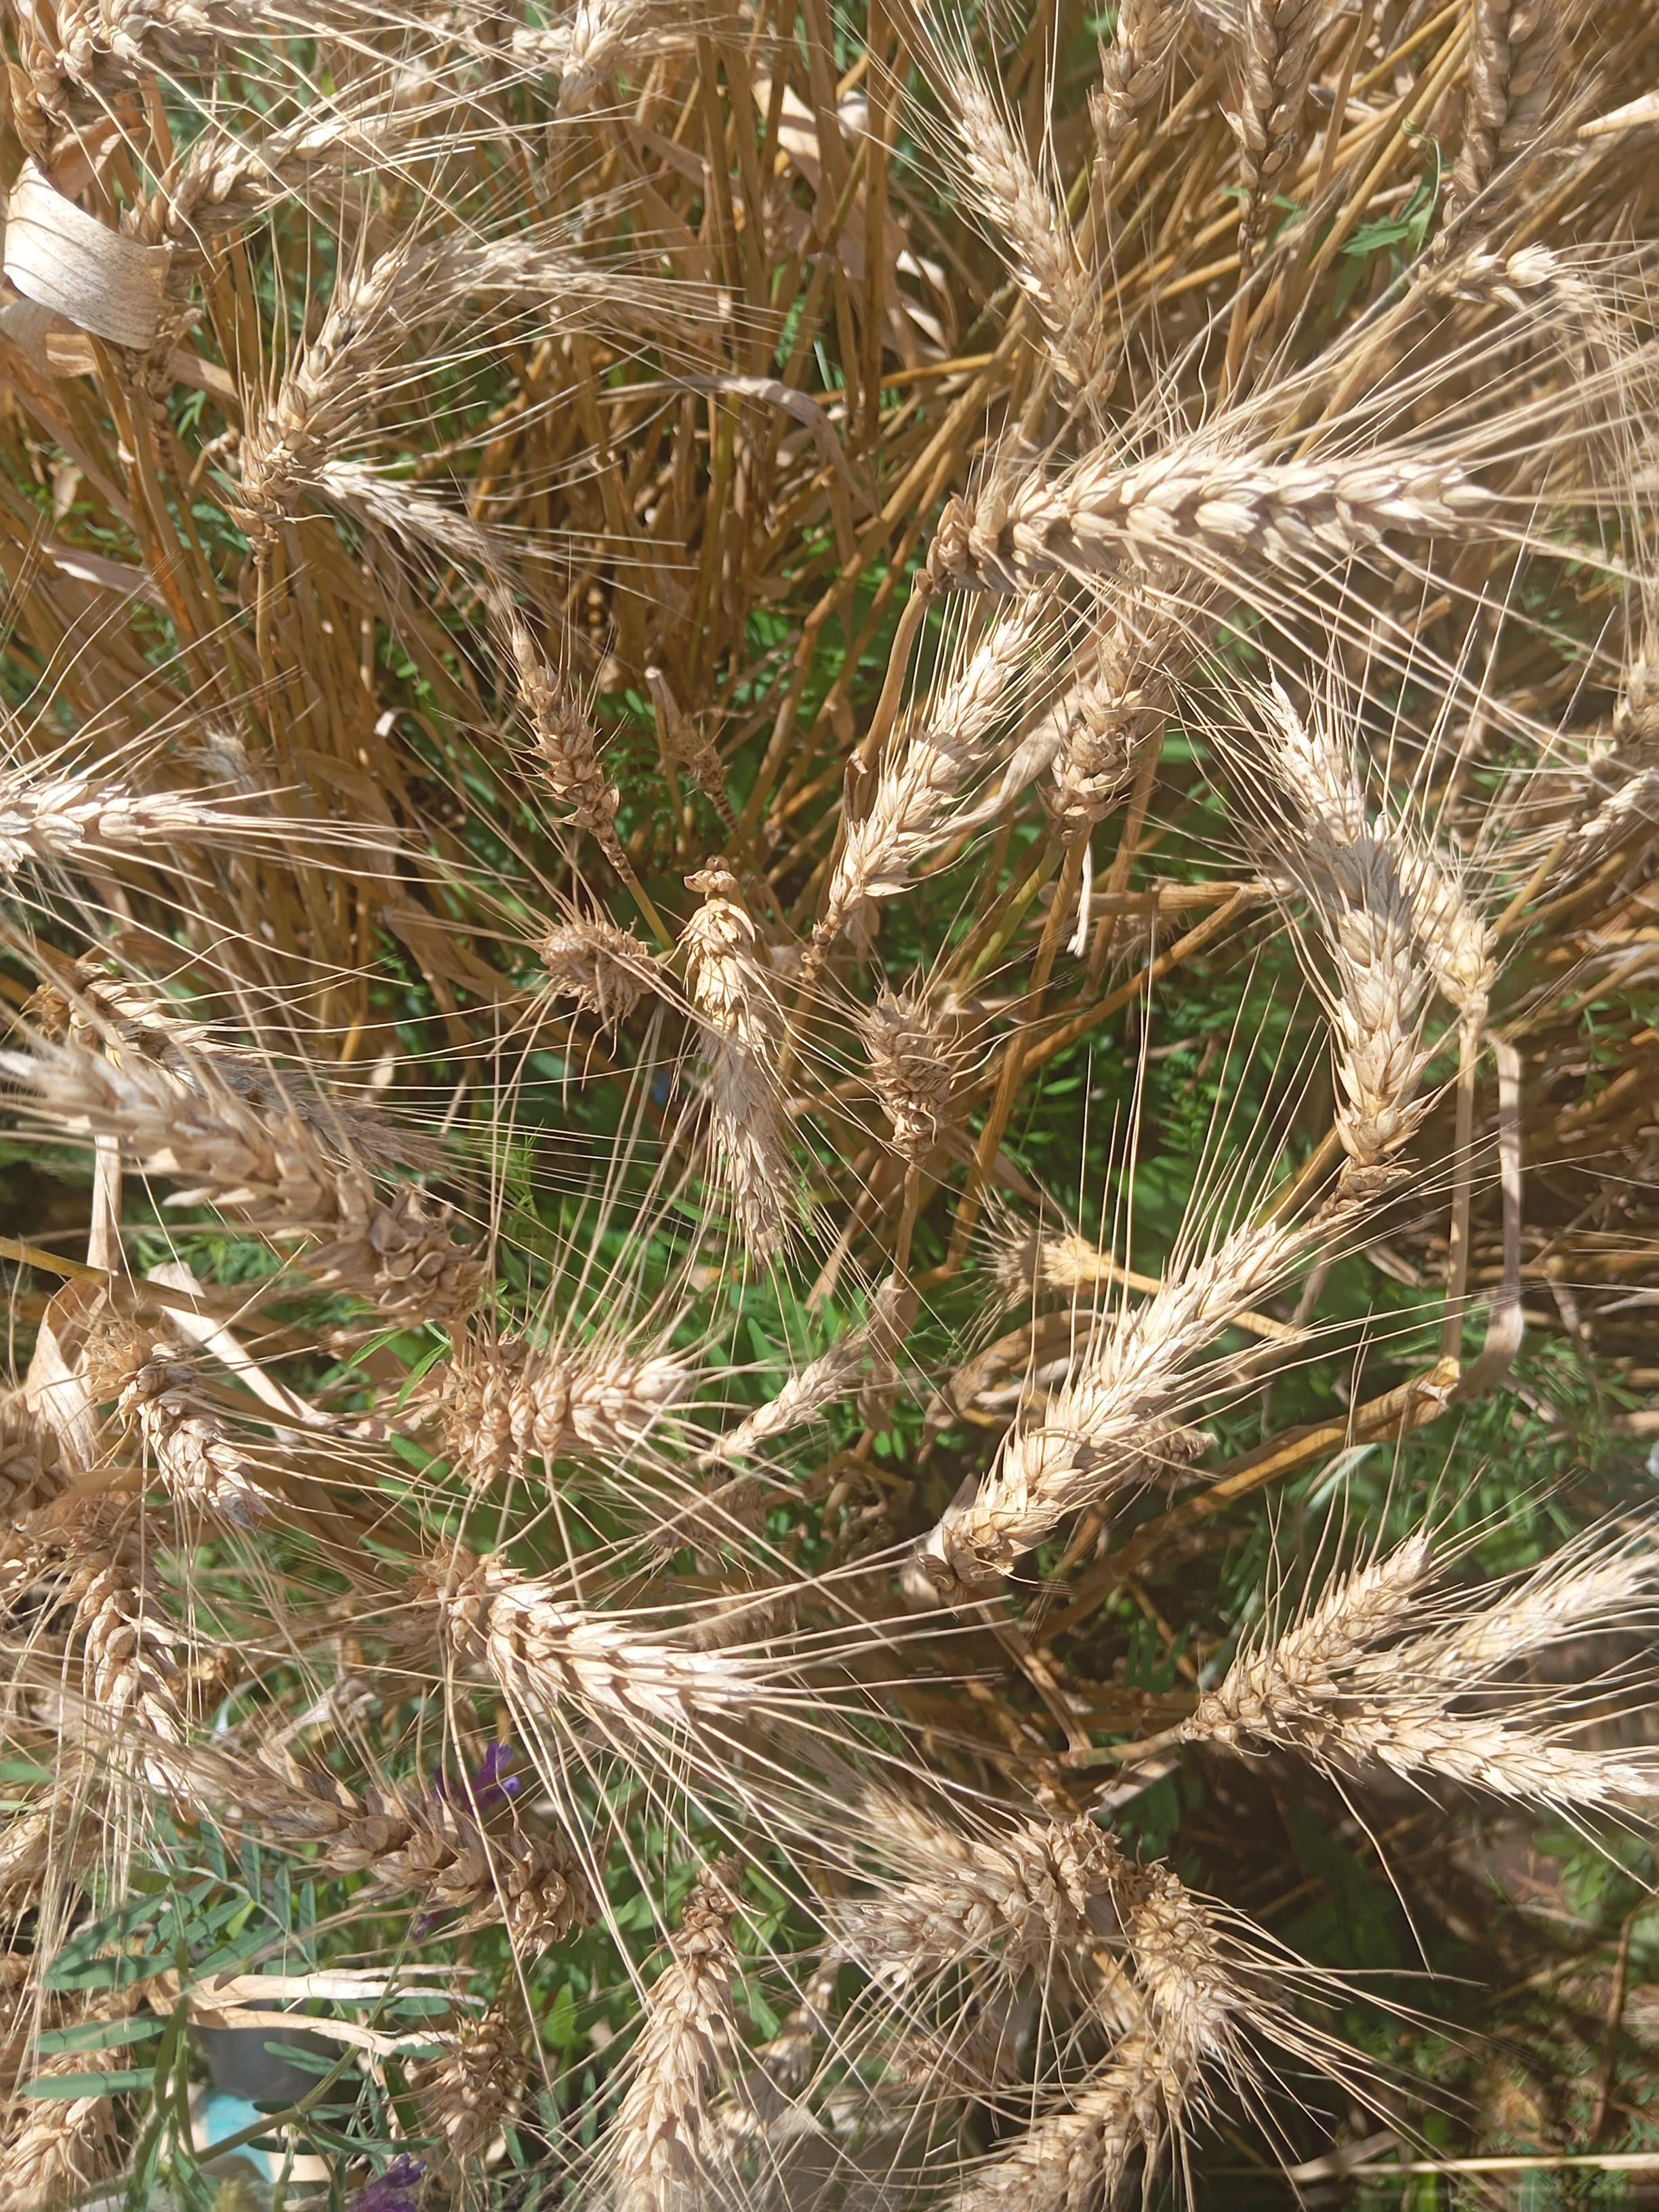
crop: wheat
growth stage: maturity
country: Kenya
